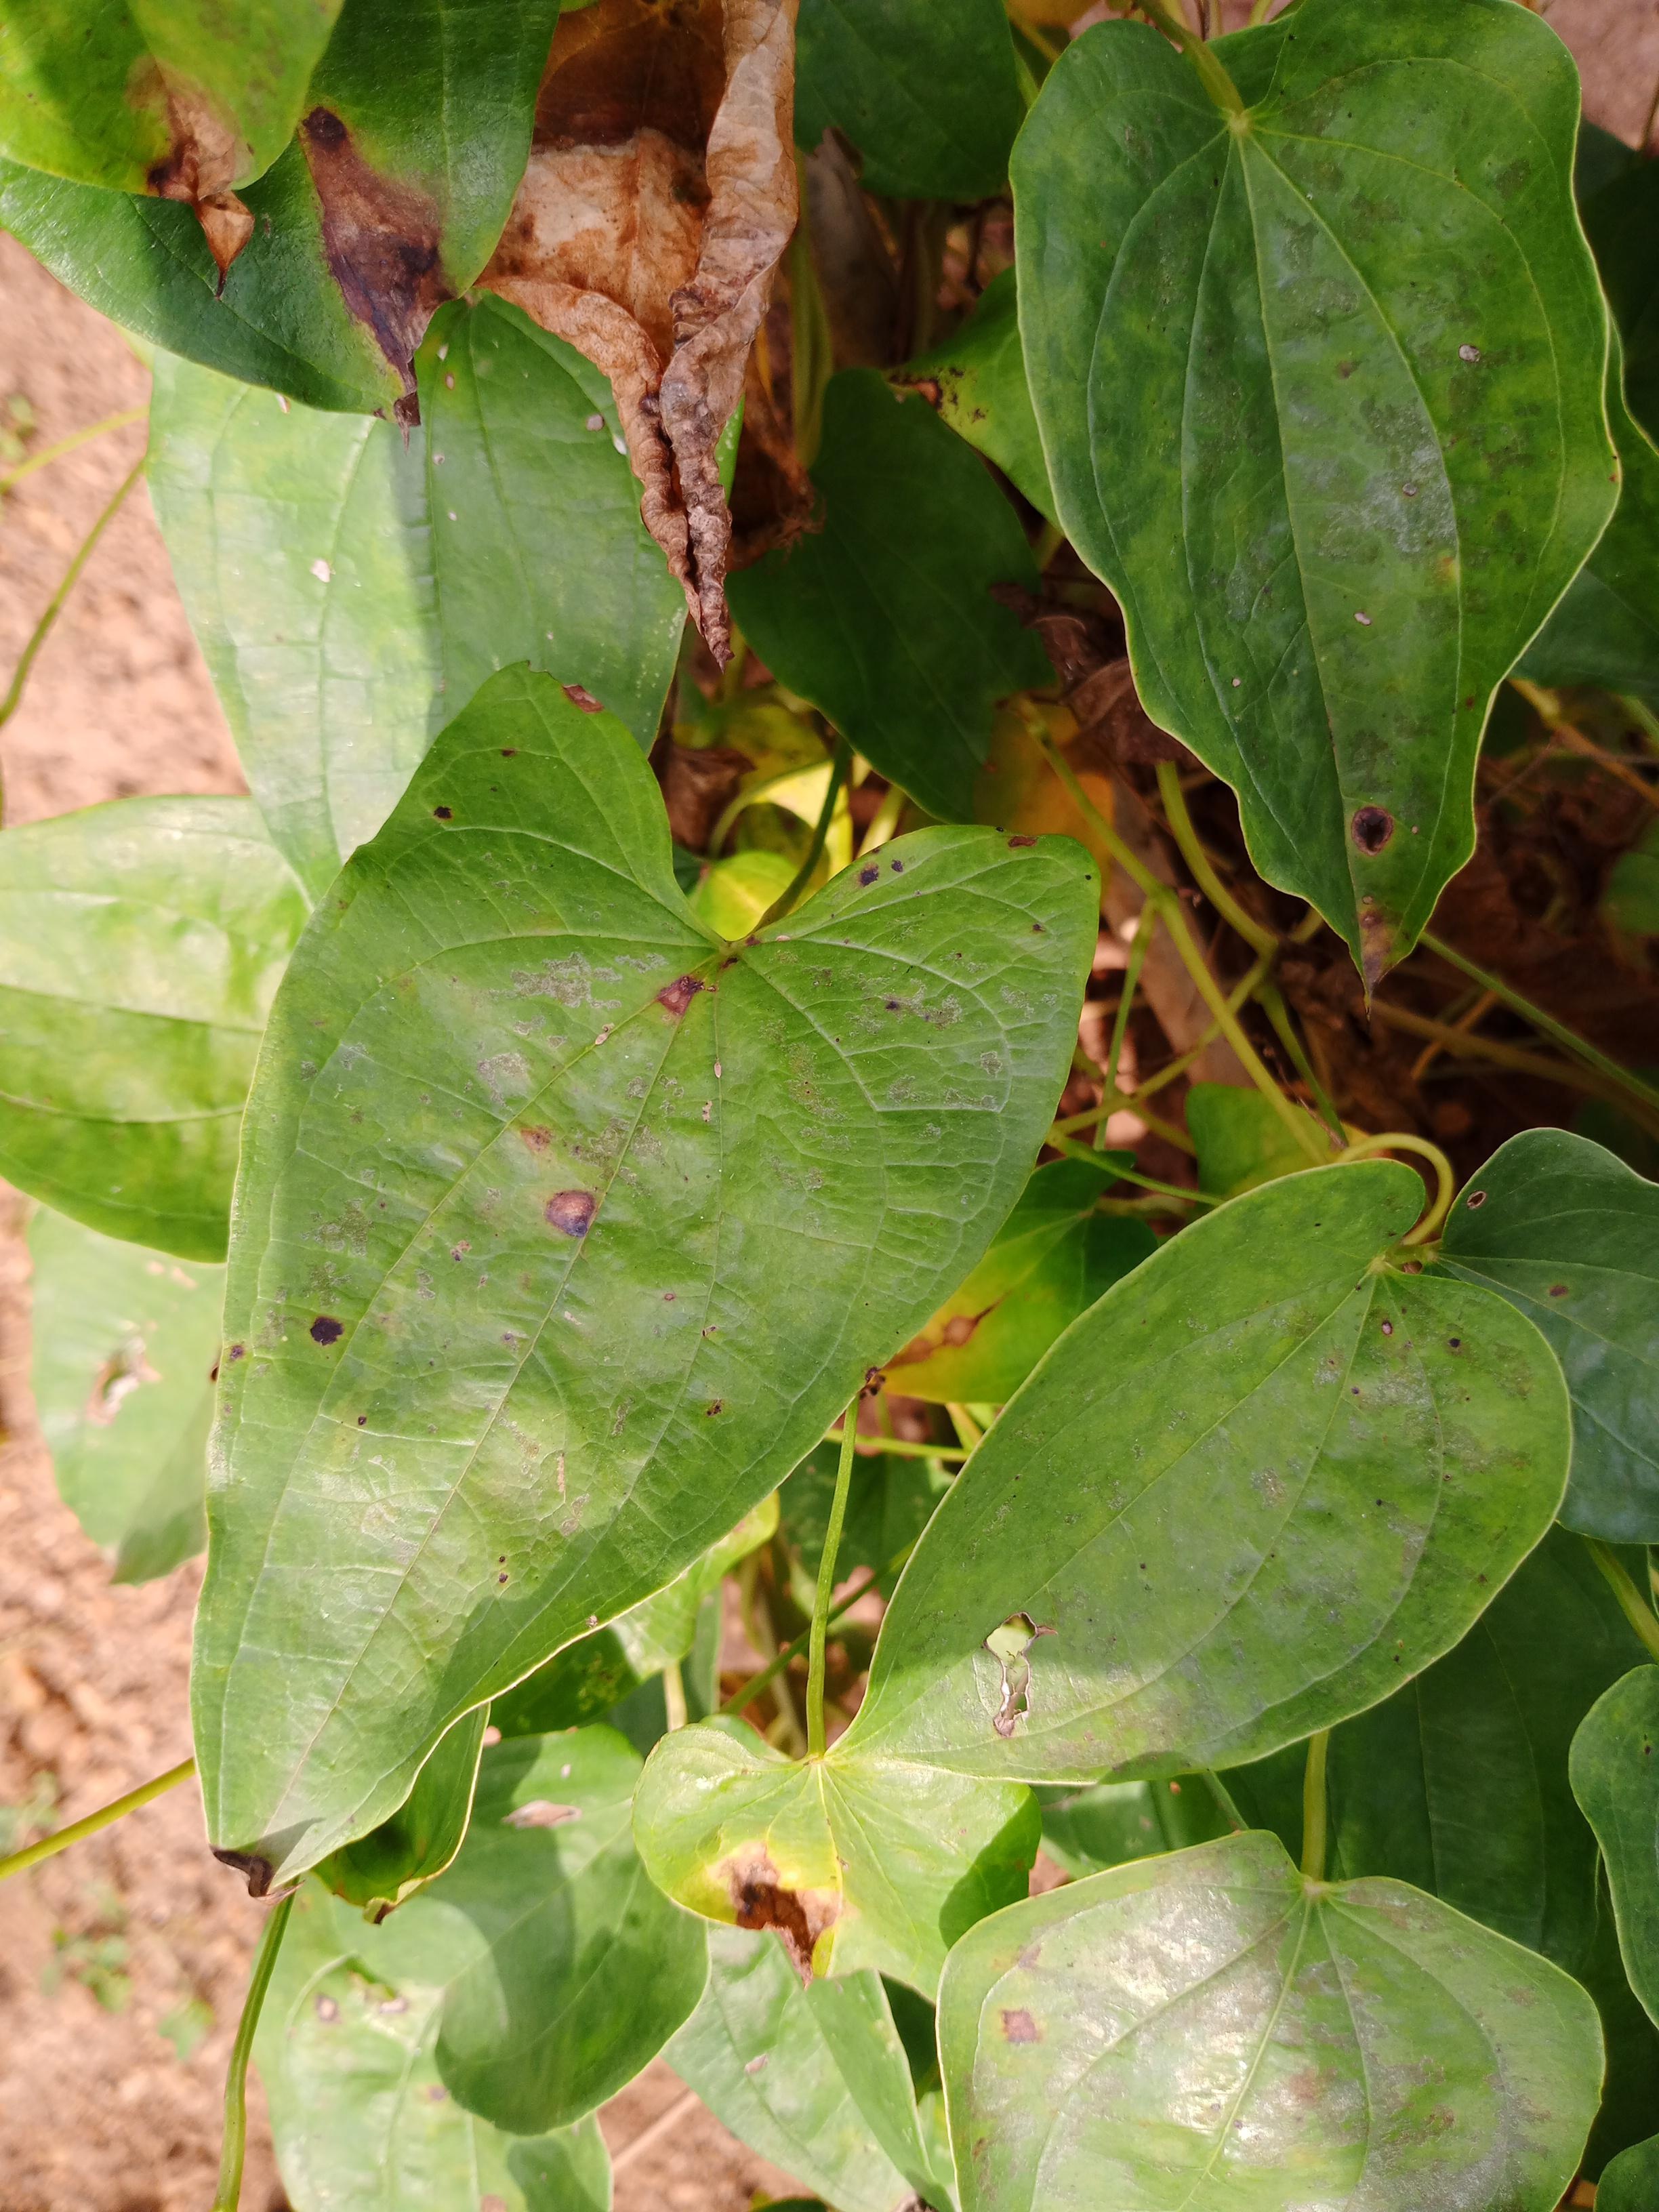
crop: yam
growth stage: vegetative
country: Nigeria
